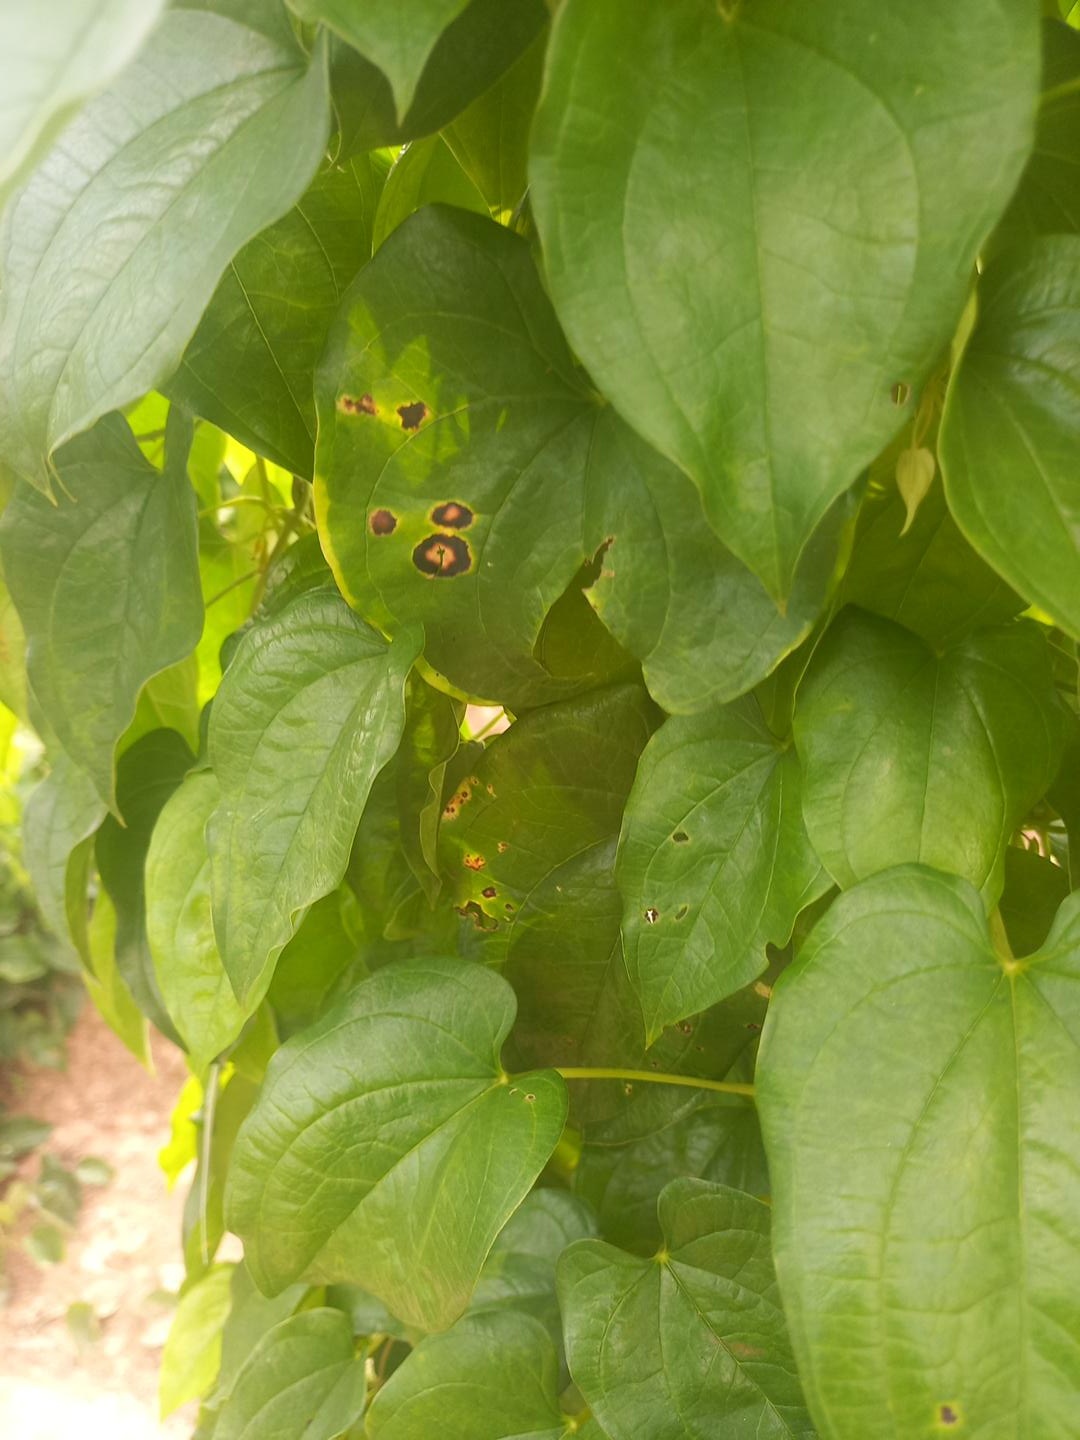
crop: yam
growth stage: vegetative
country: Nigeria
